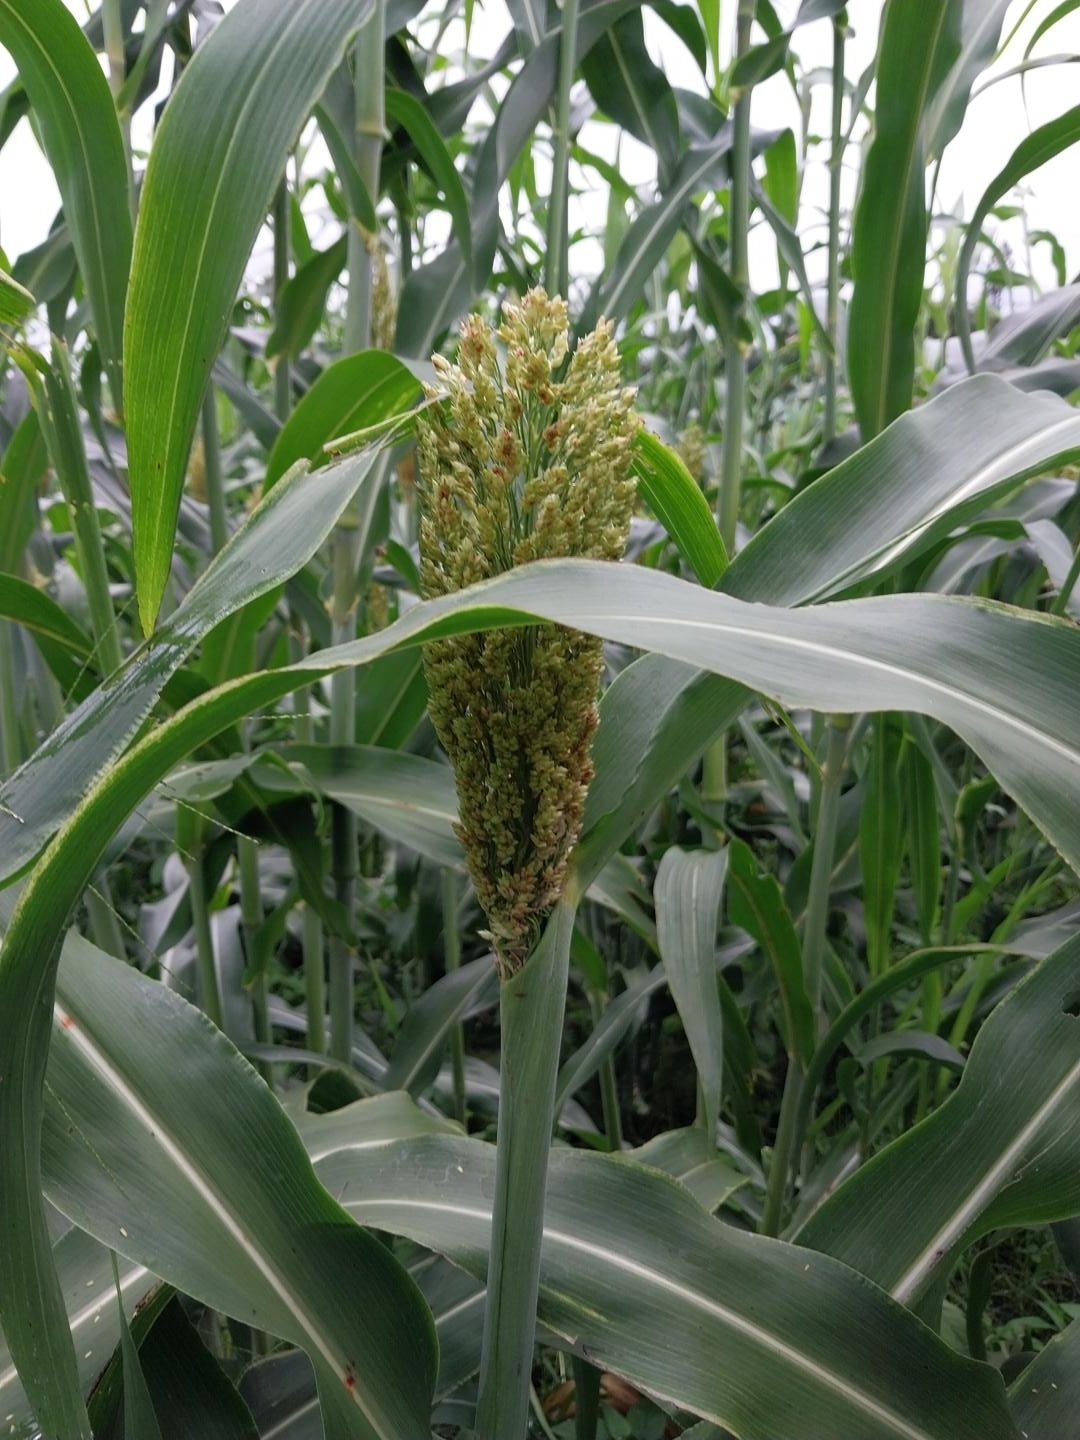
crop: sorghum
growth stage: heading tuber
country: Tanzania
